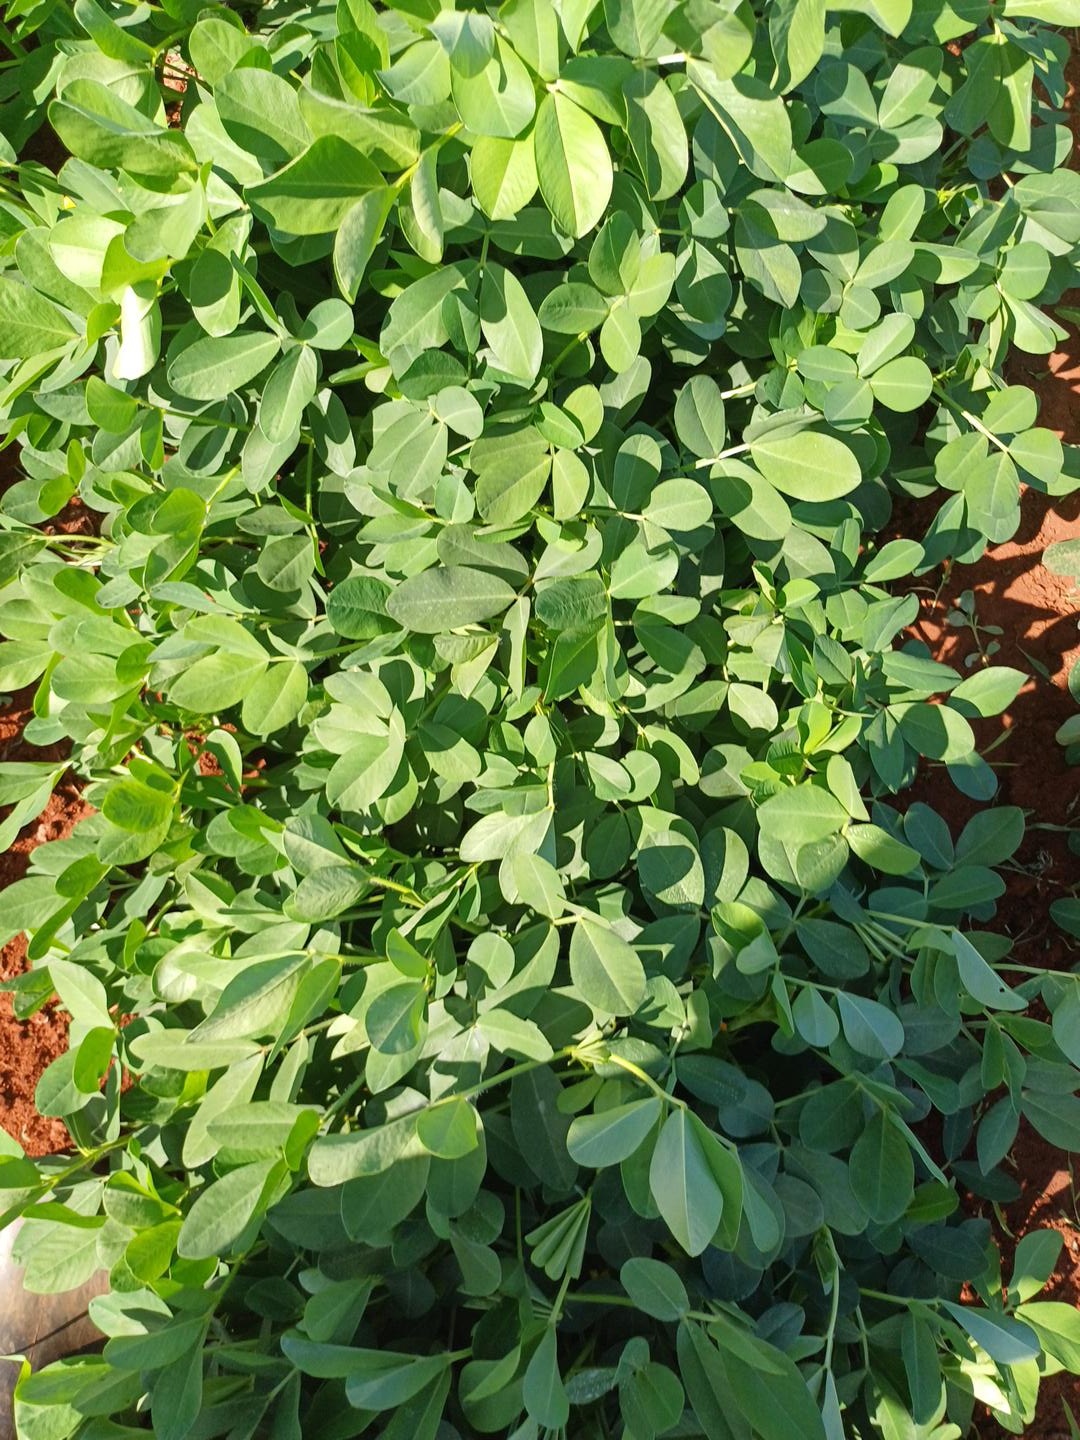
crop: groundnut
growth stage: flowering
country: Kenya
